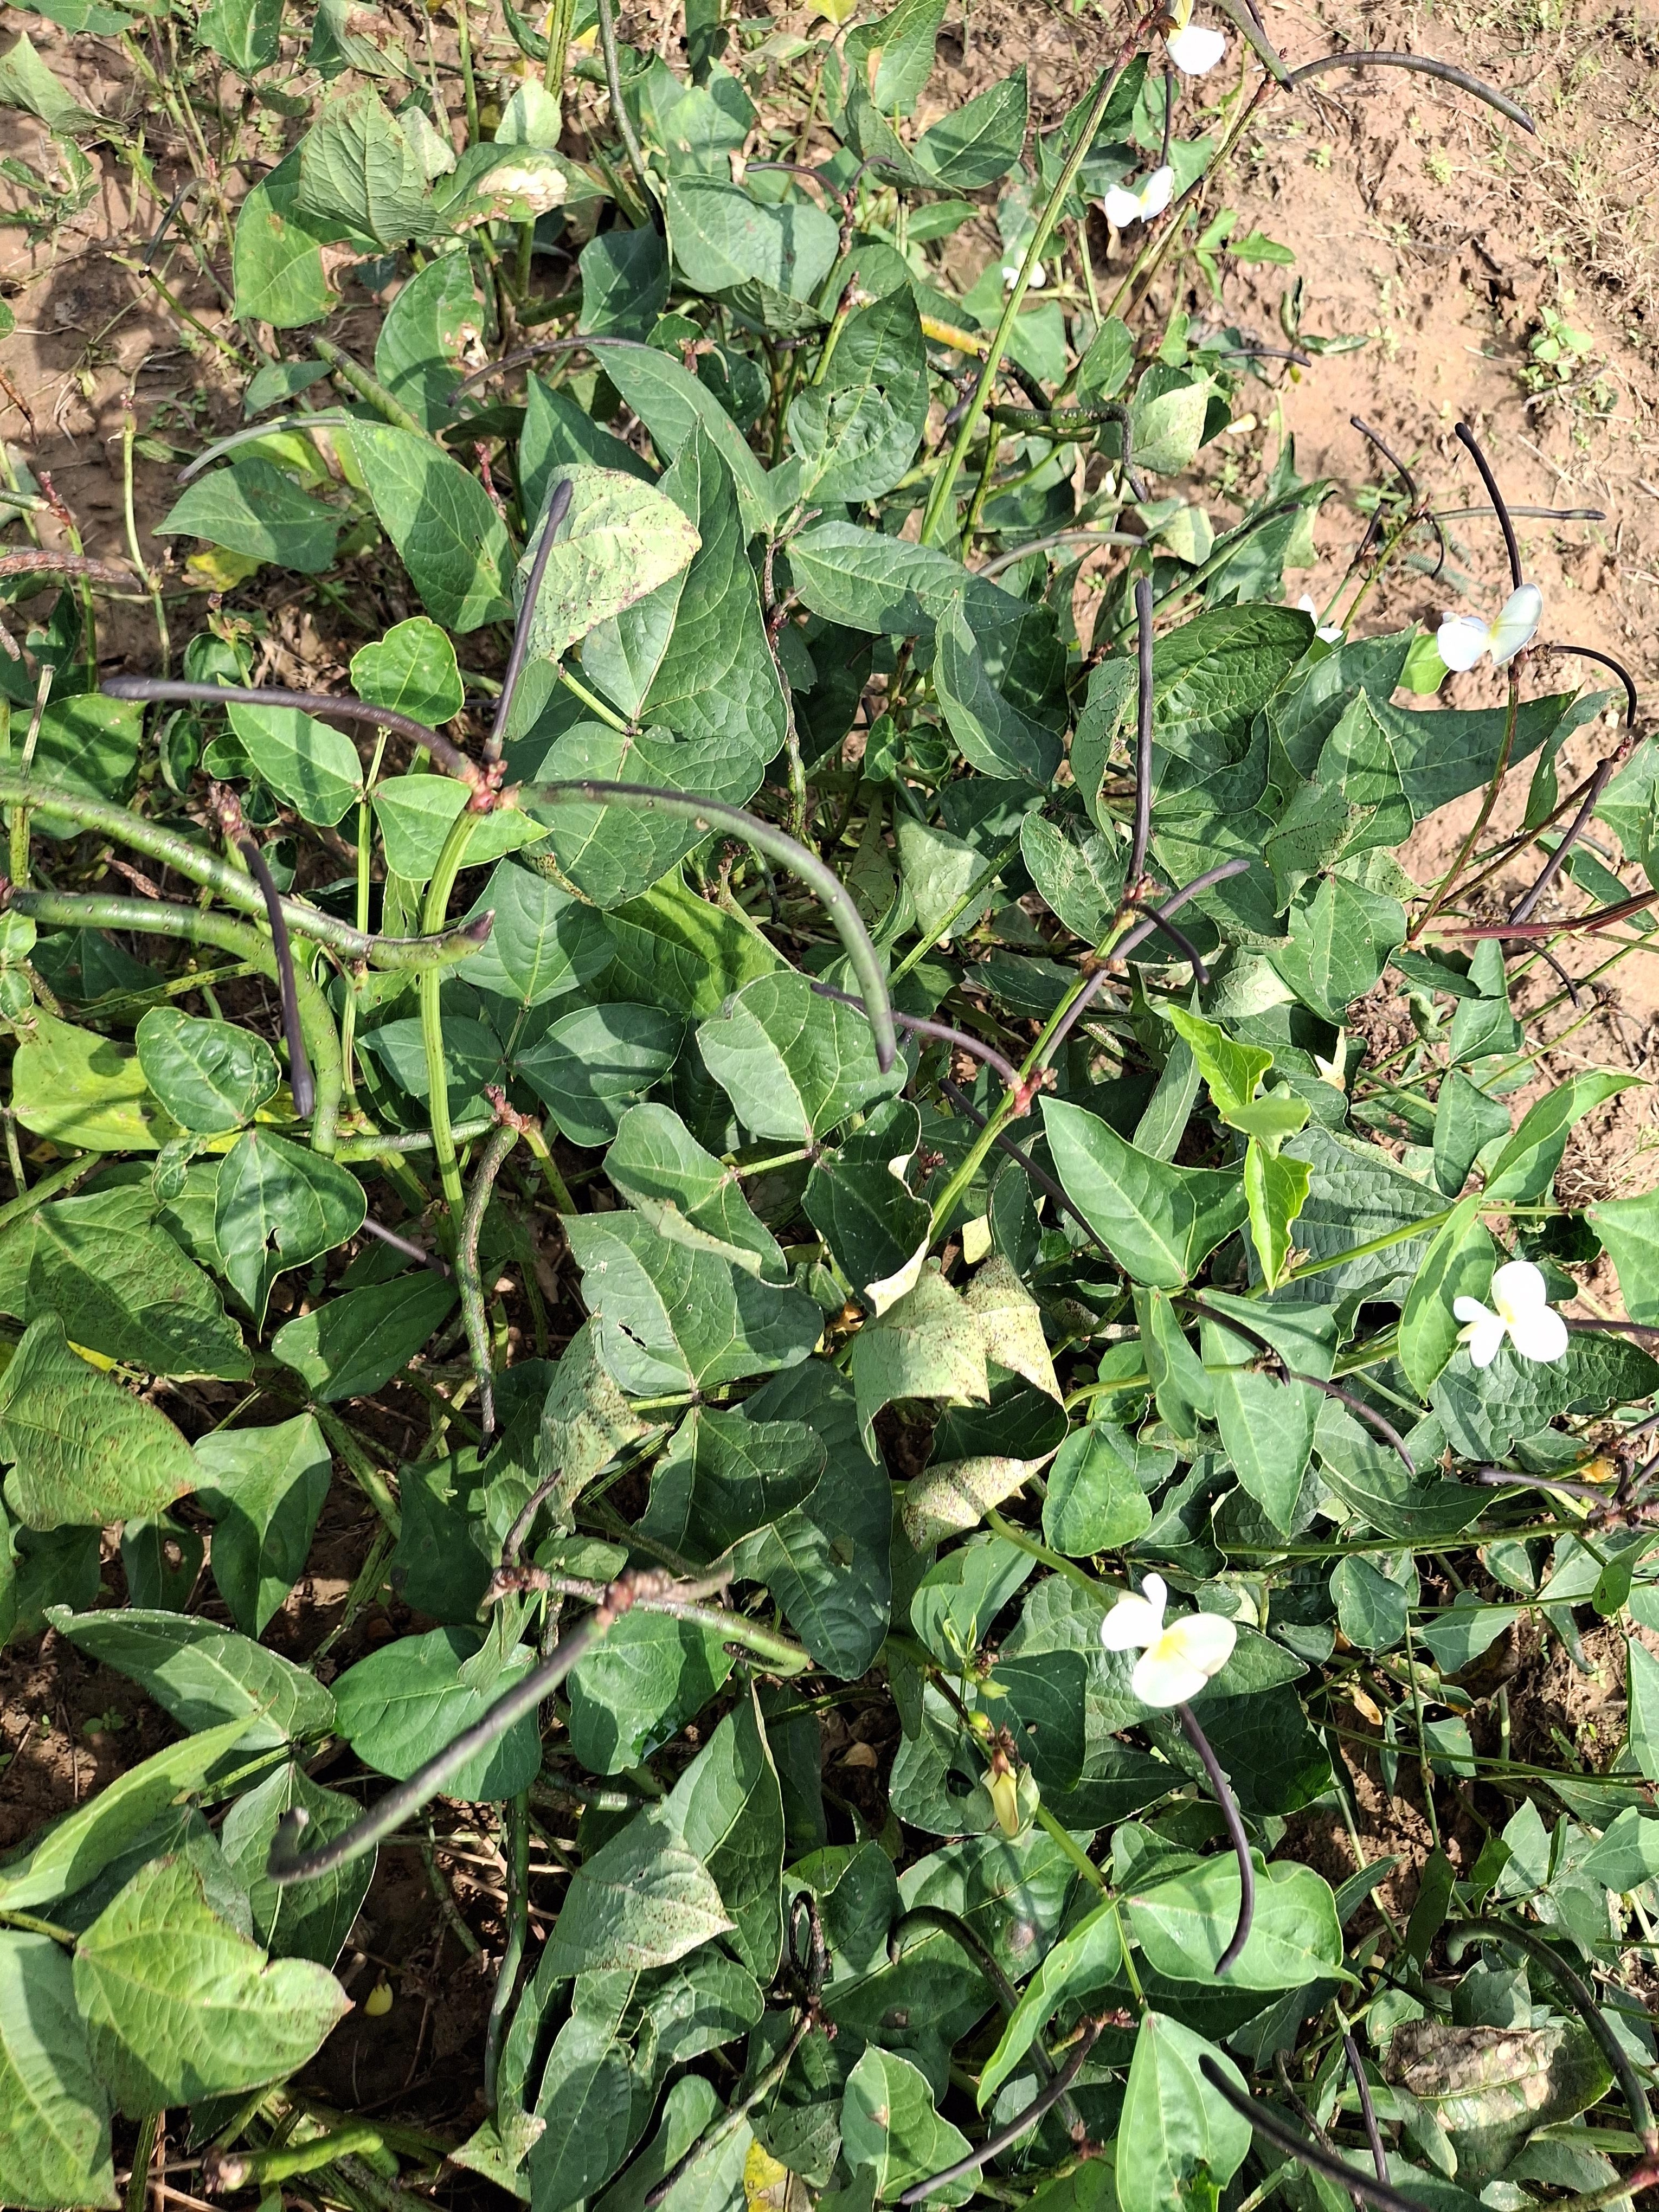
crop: cowpea
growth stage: development pod
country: Nigeria
